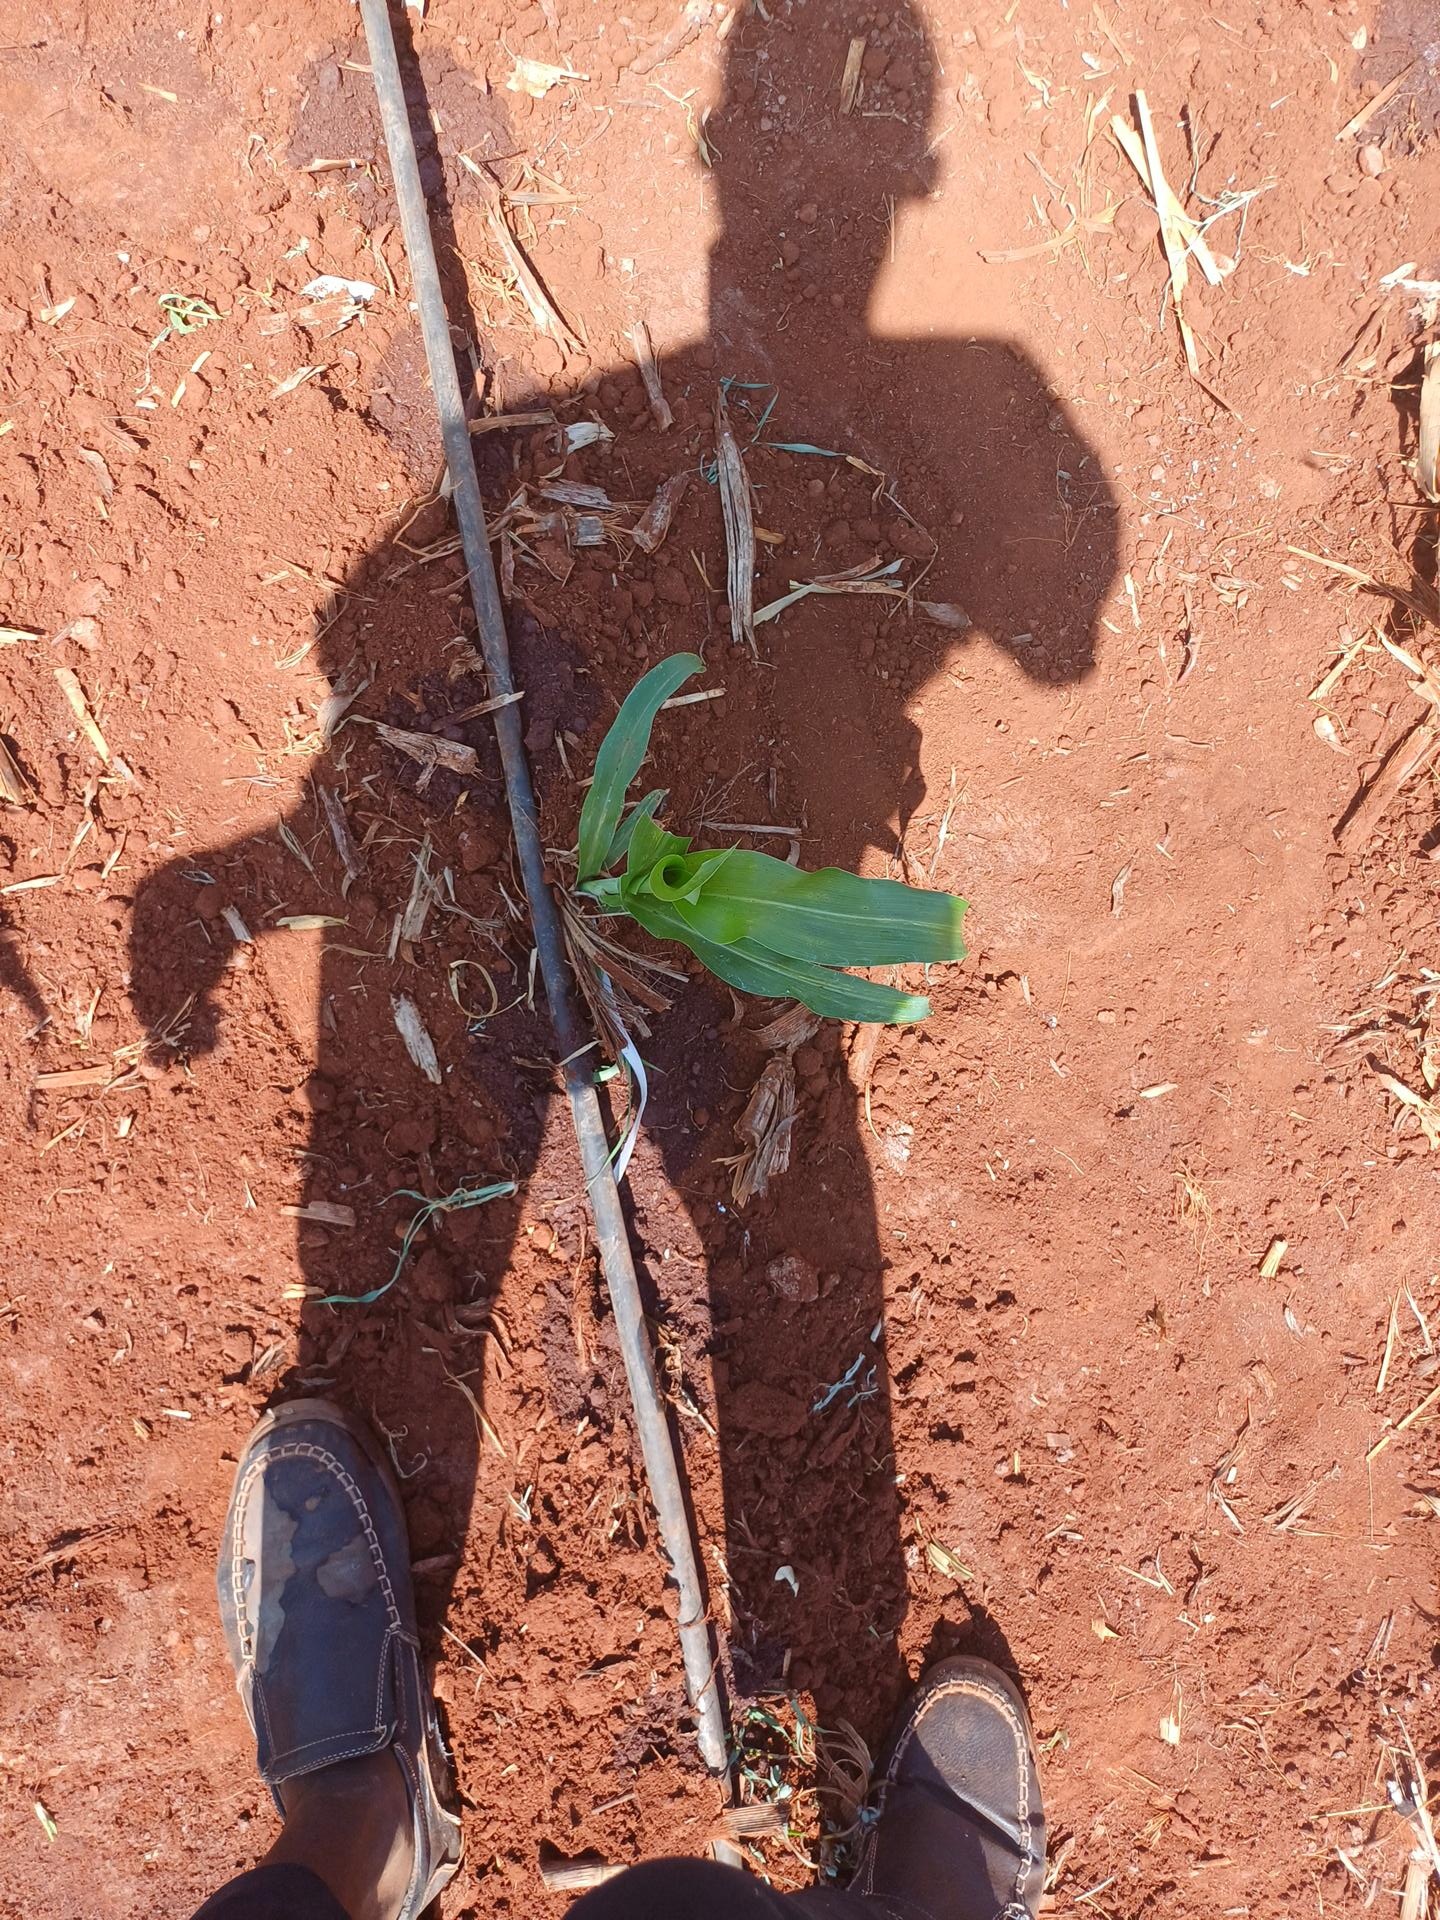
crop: sorghum
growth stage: vegetative
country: Kenya
